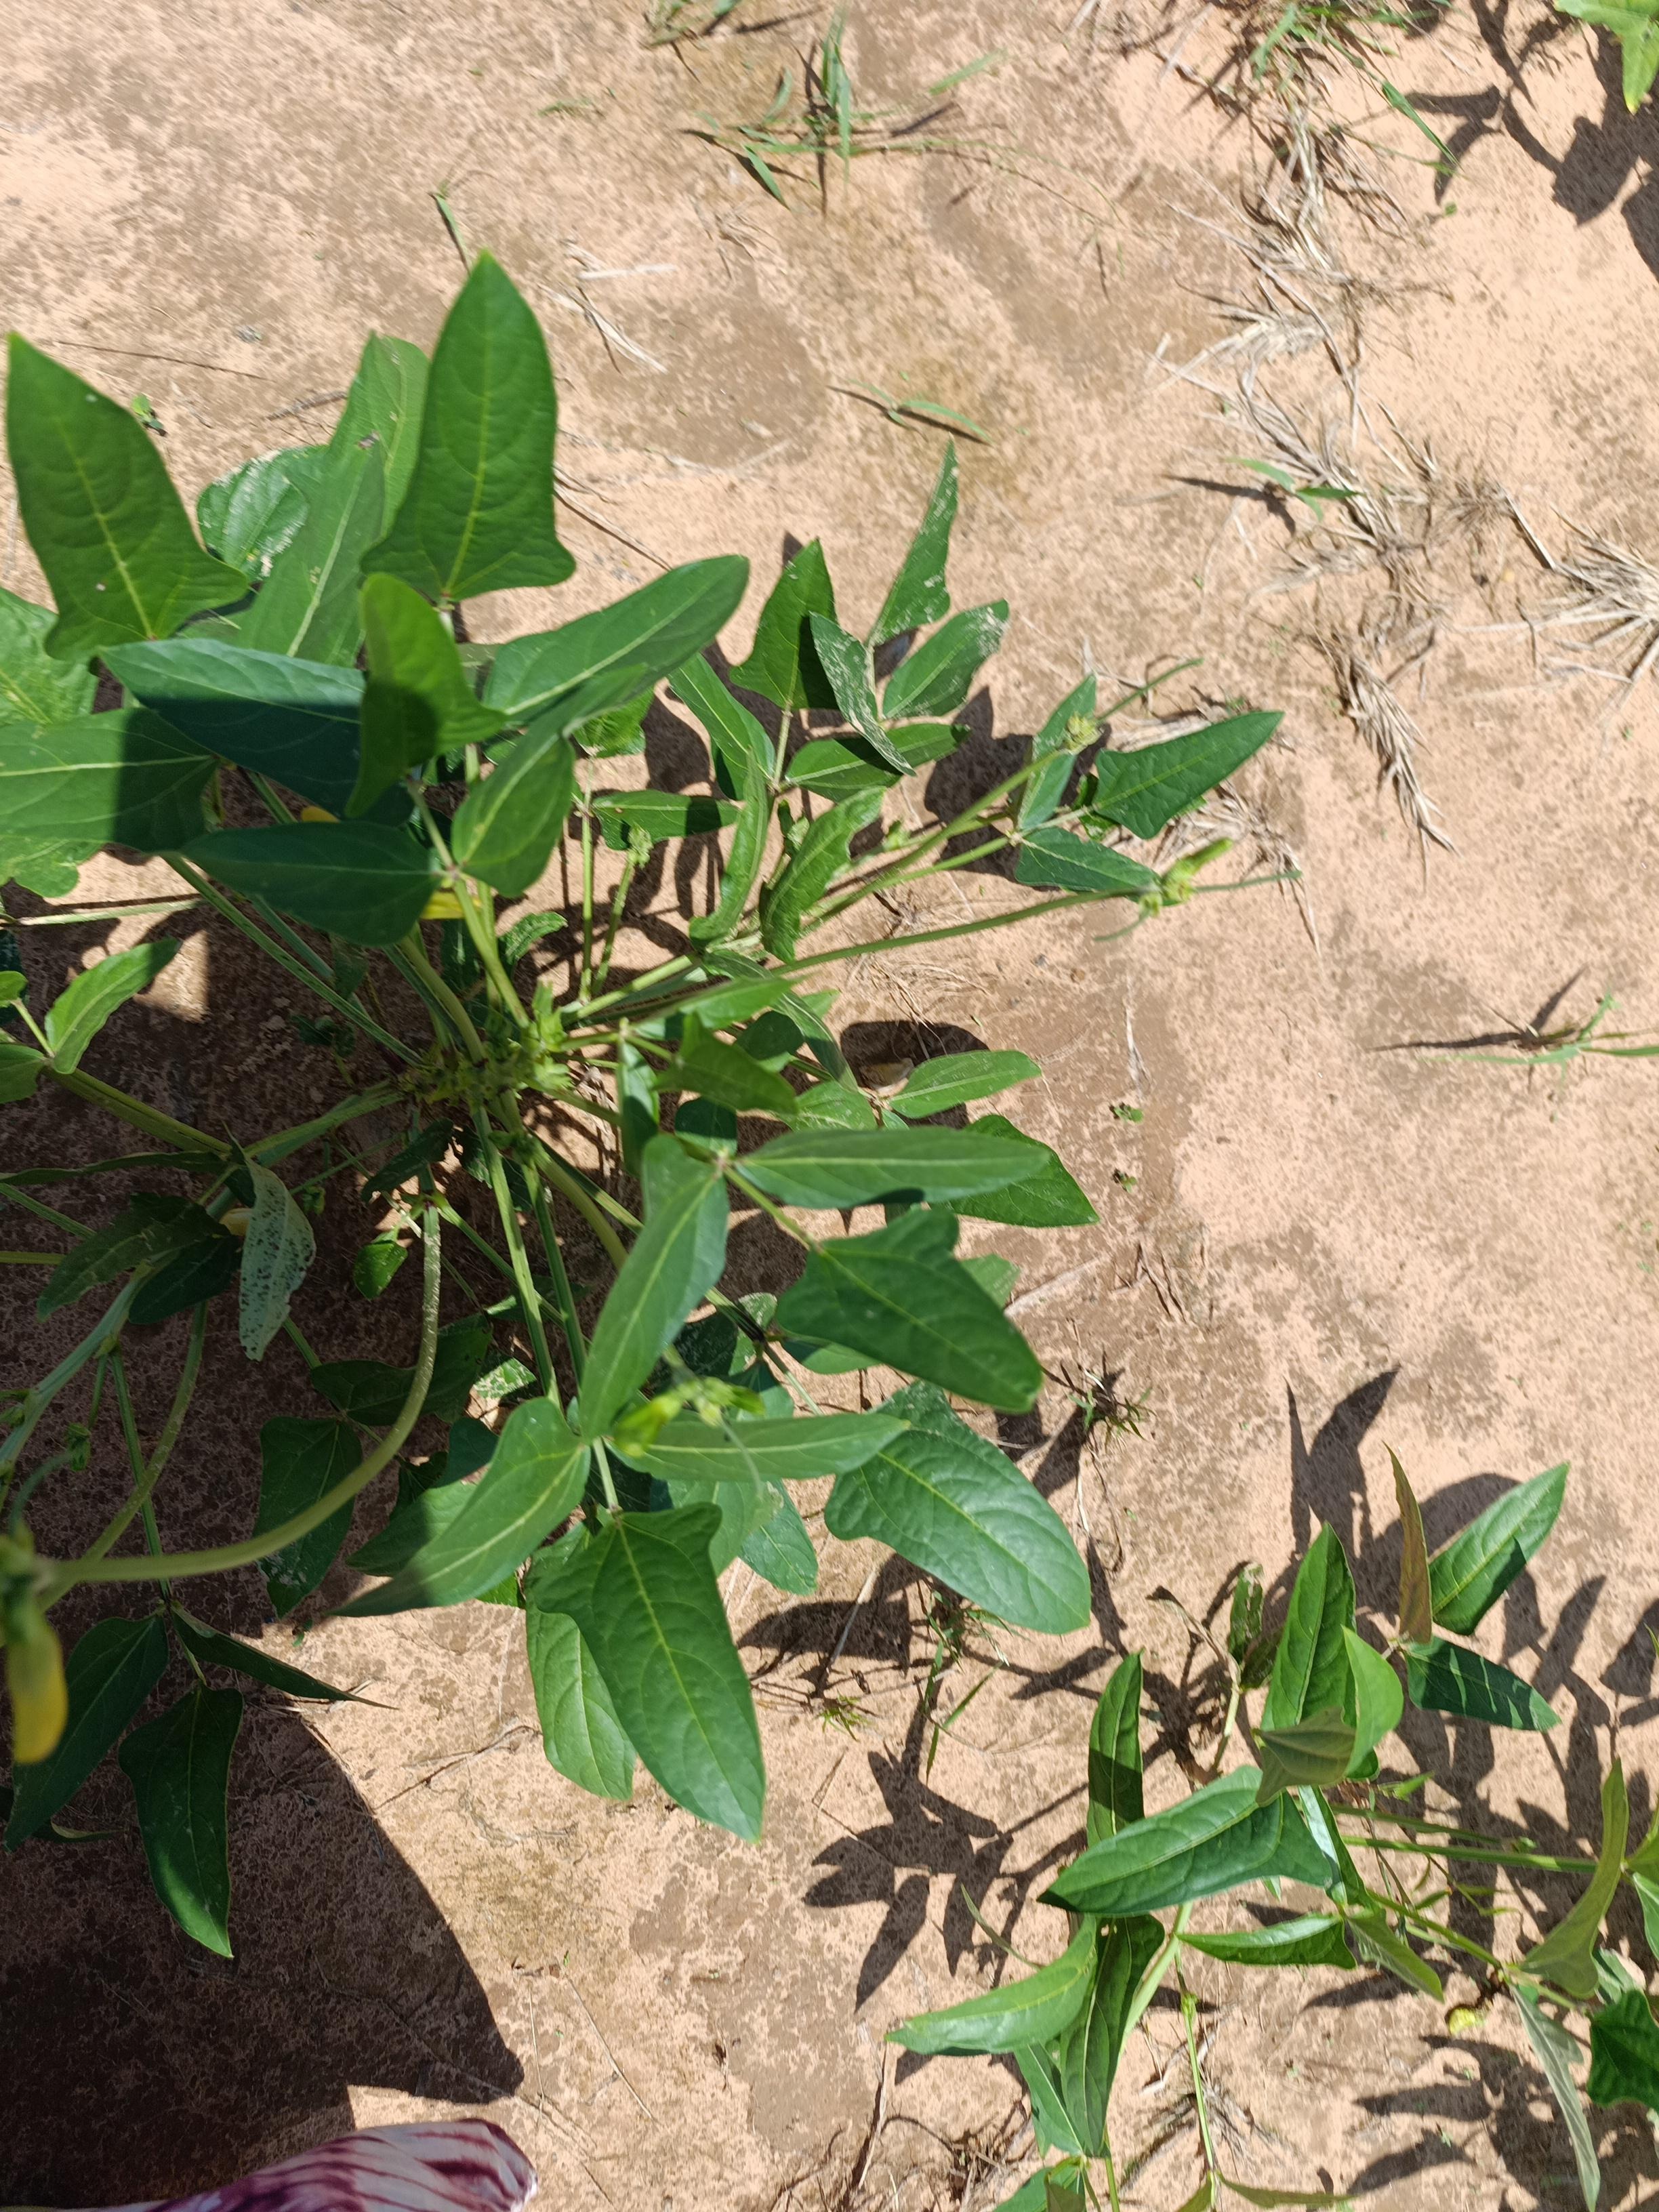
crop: cowpea
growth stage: flowering
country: Nigeria
